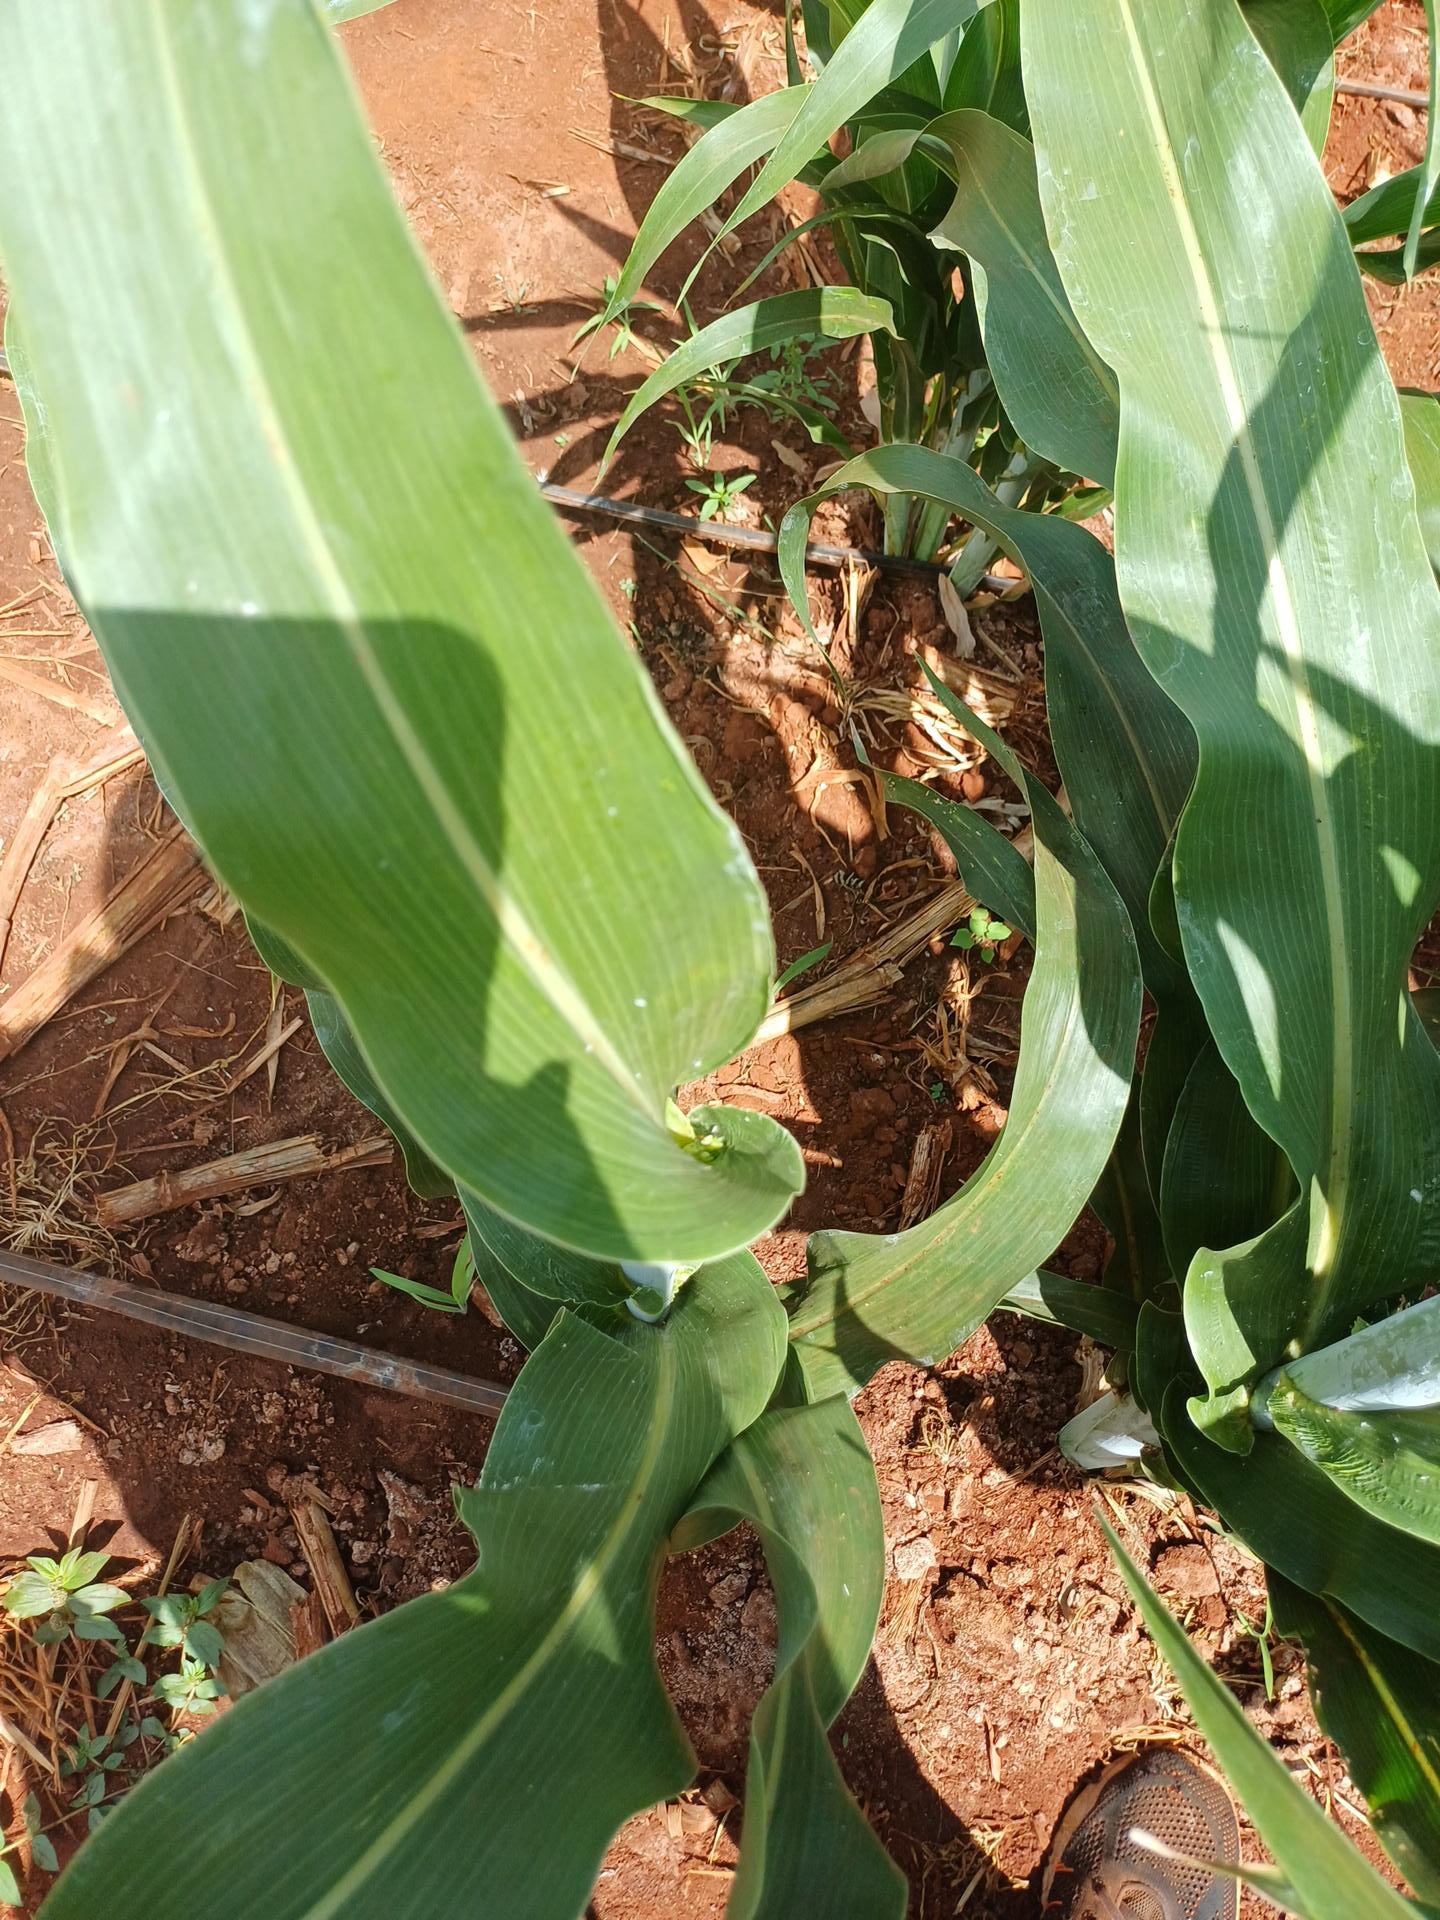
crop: sorghum
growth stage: heading tuber
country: Kenya
